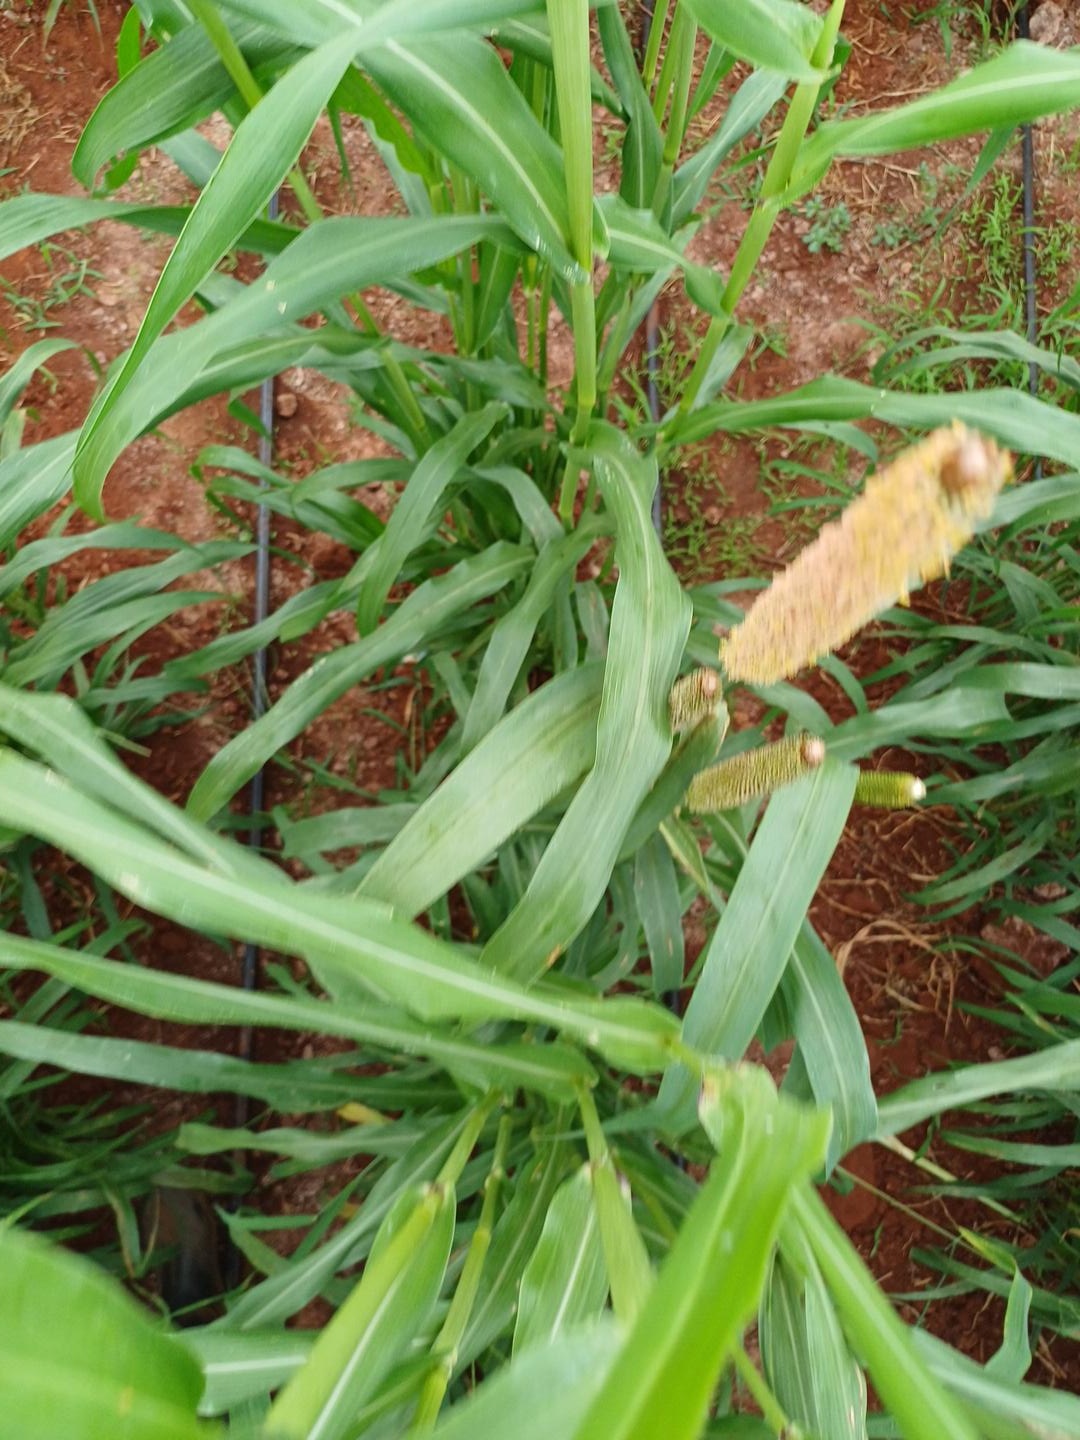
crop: pearl millet
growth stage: flowering
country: Kenya
